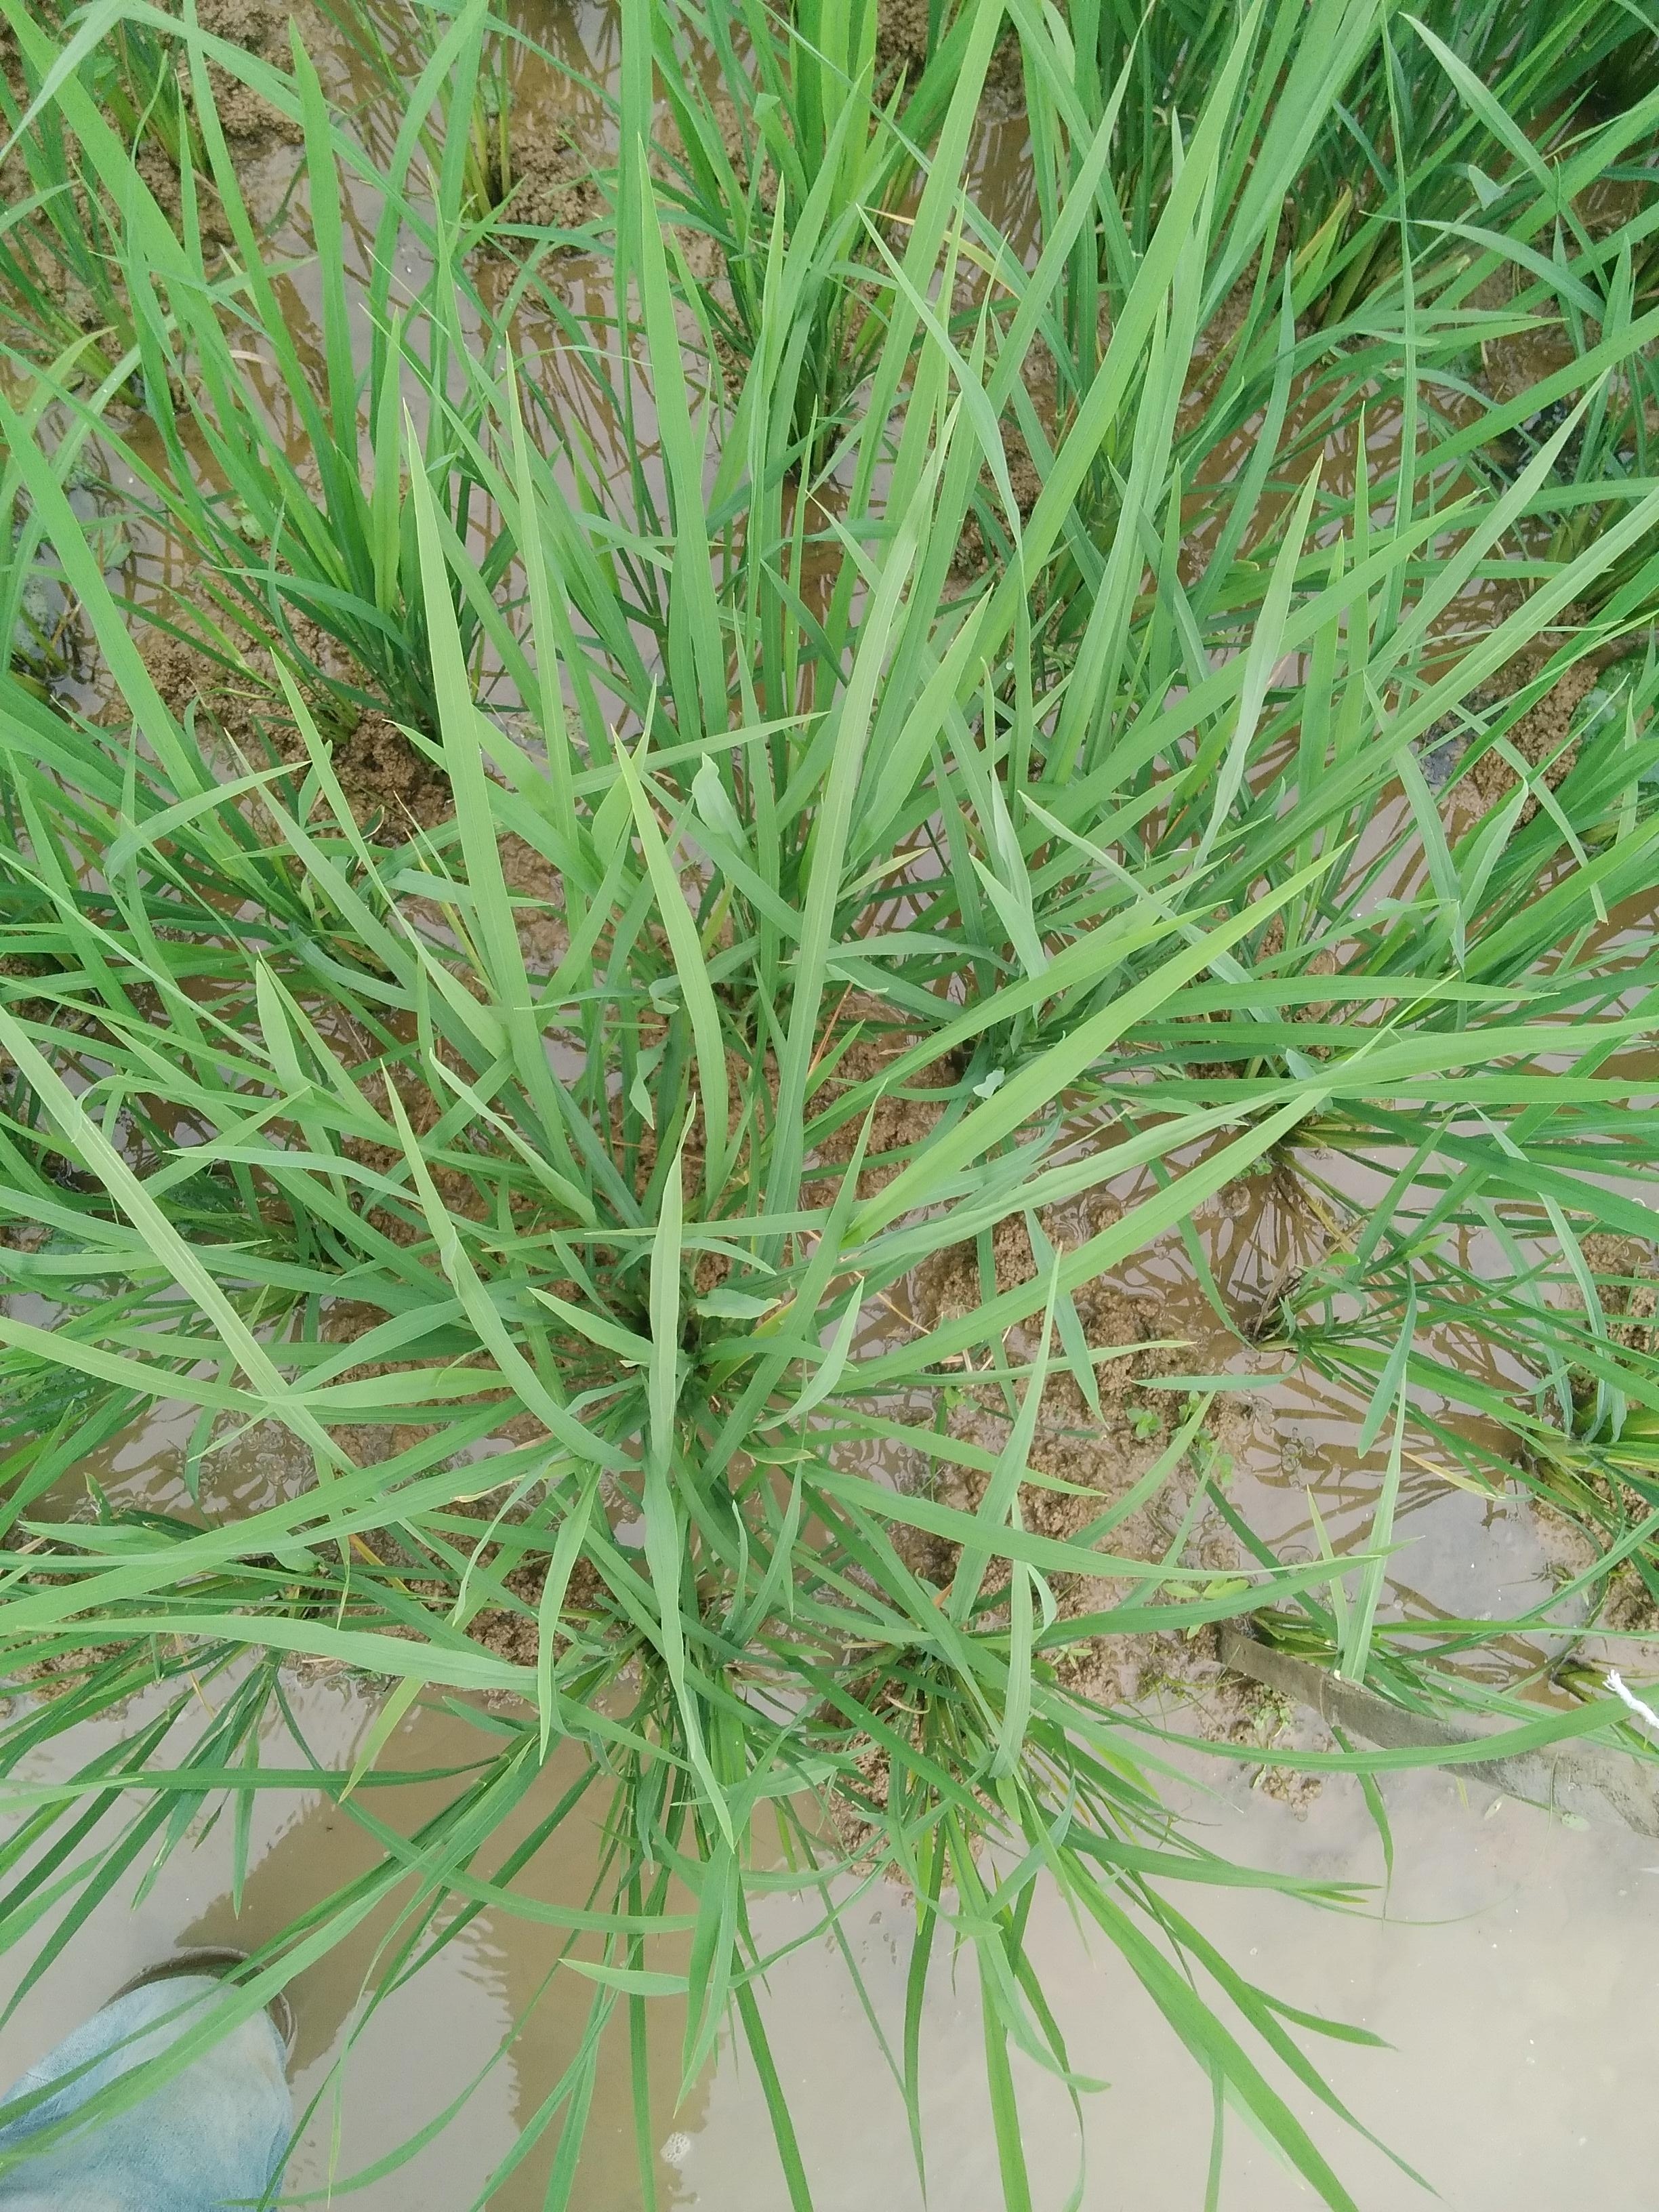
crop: rice
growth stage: vegetative
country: Nigeria
